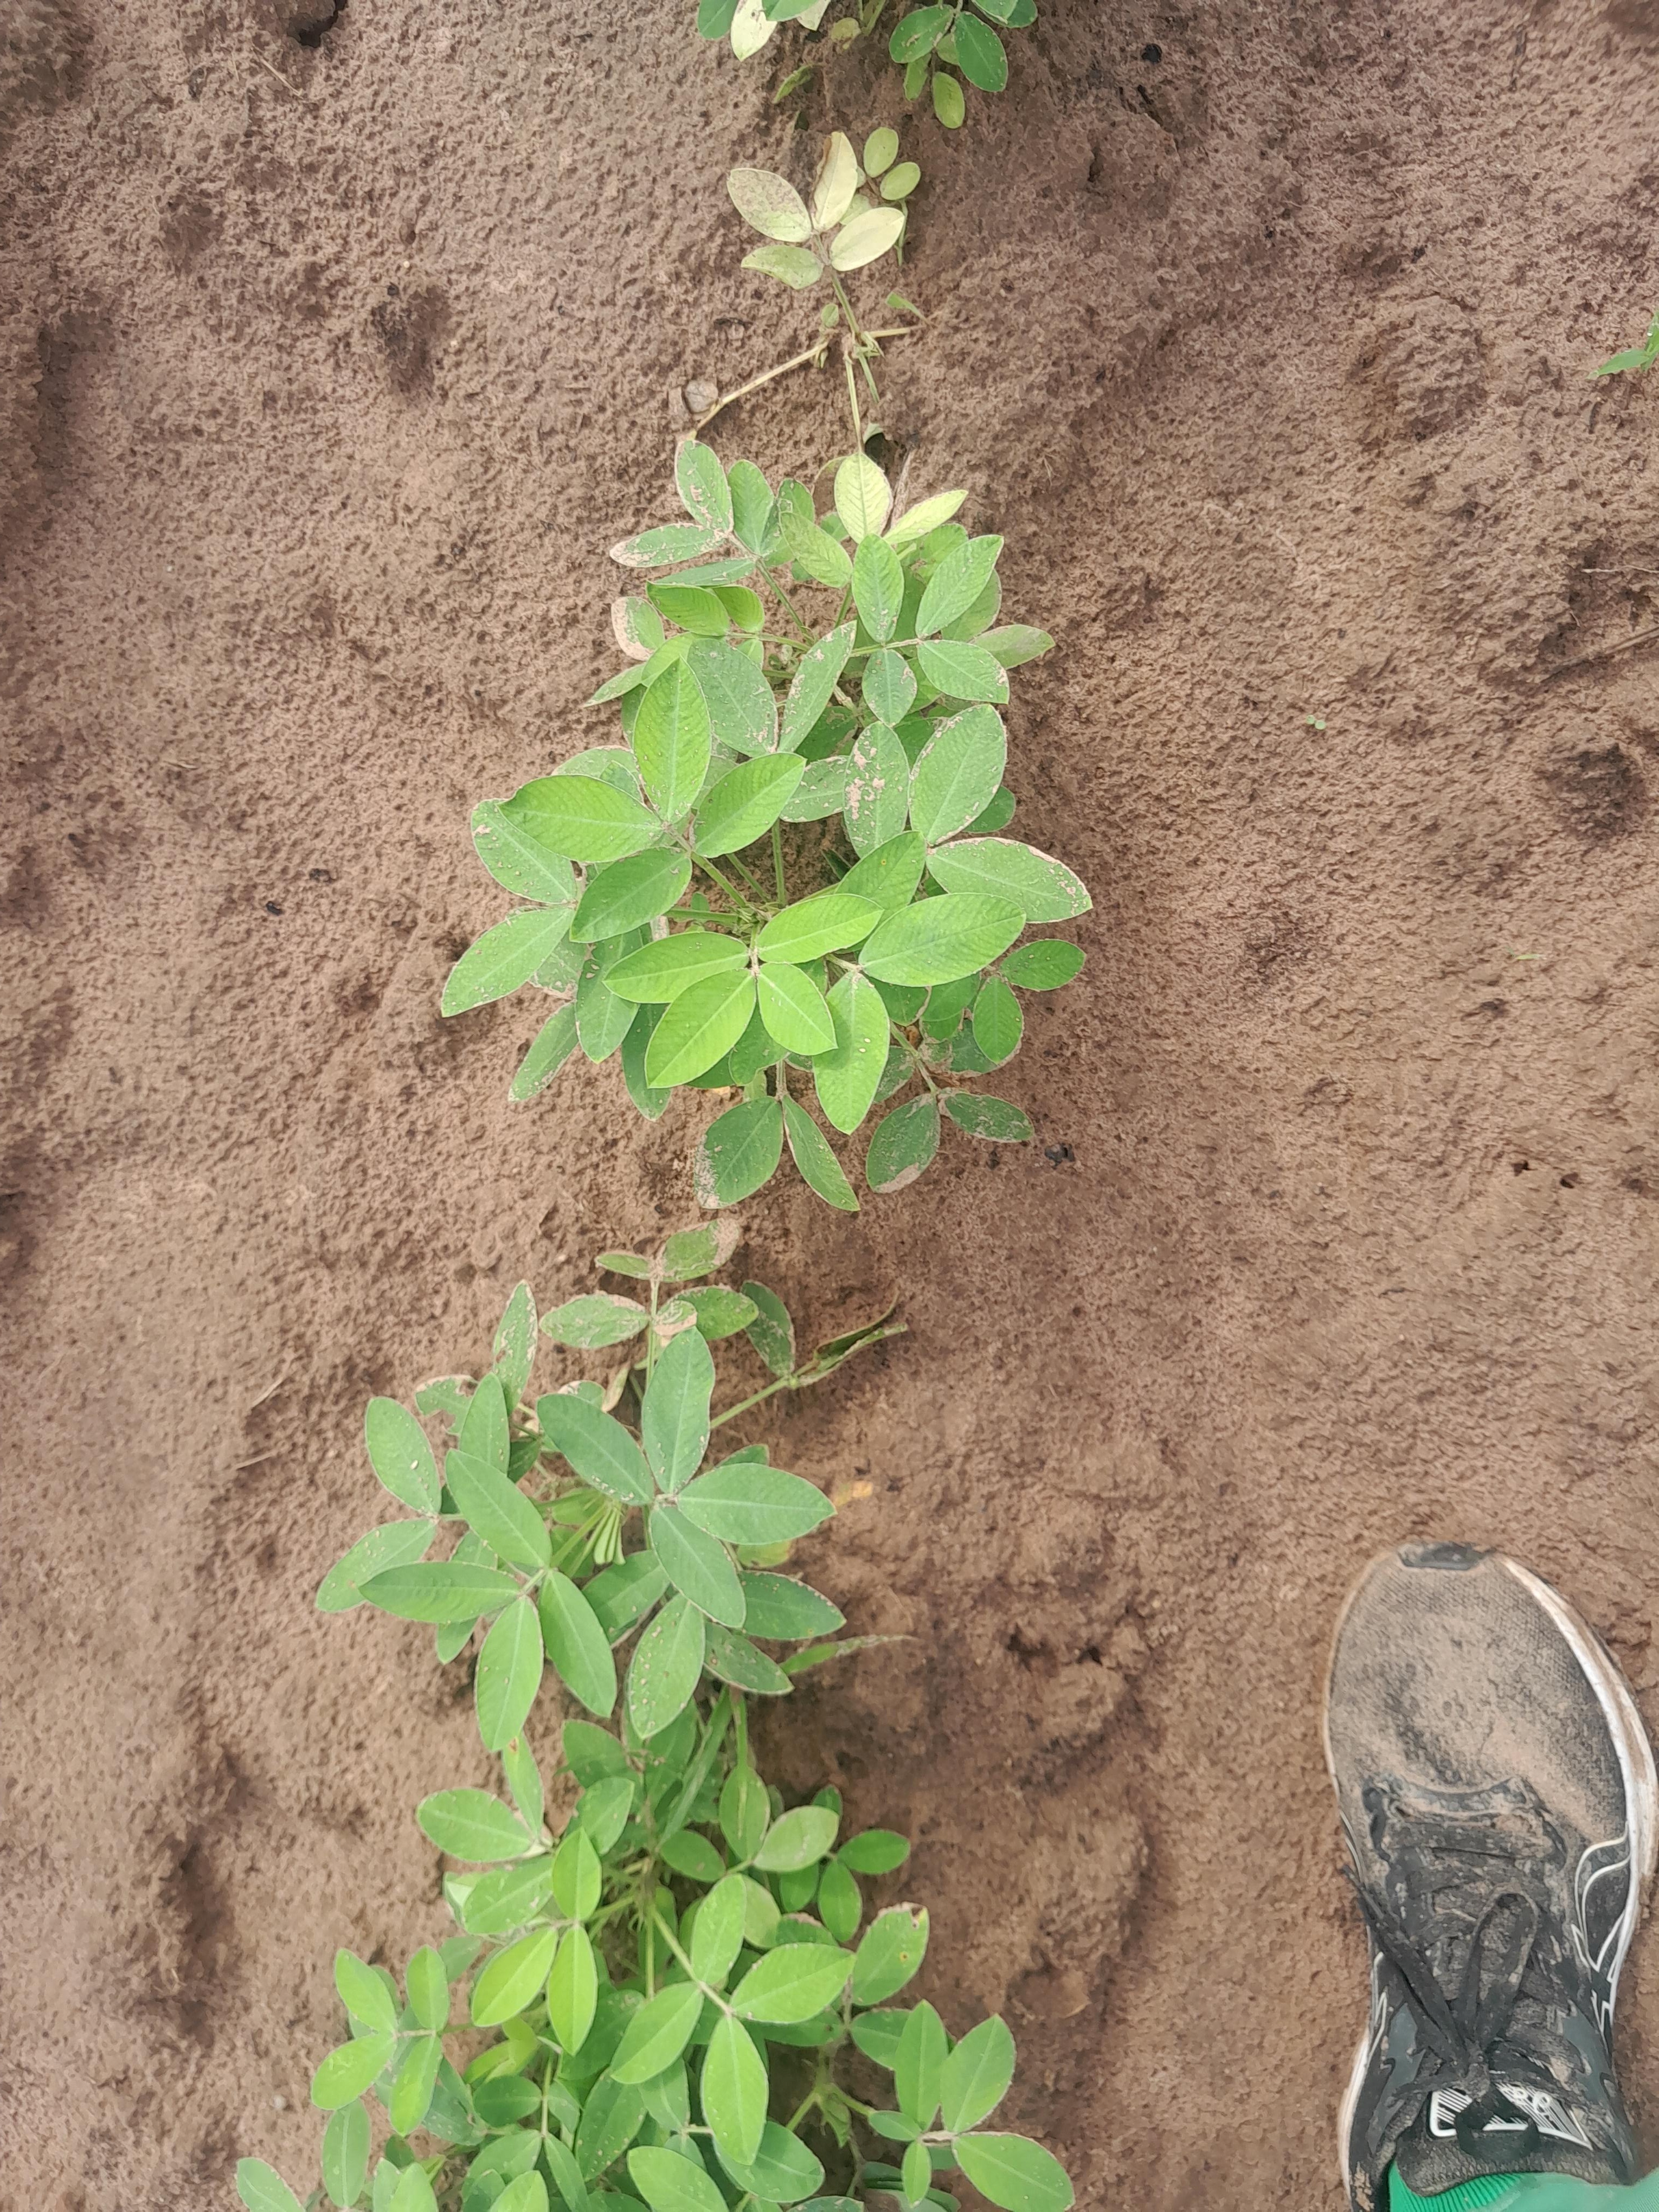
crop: groundnut
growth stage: flowering
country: Senegal
